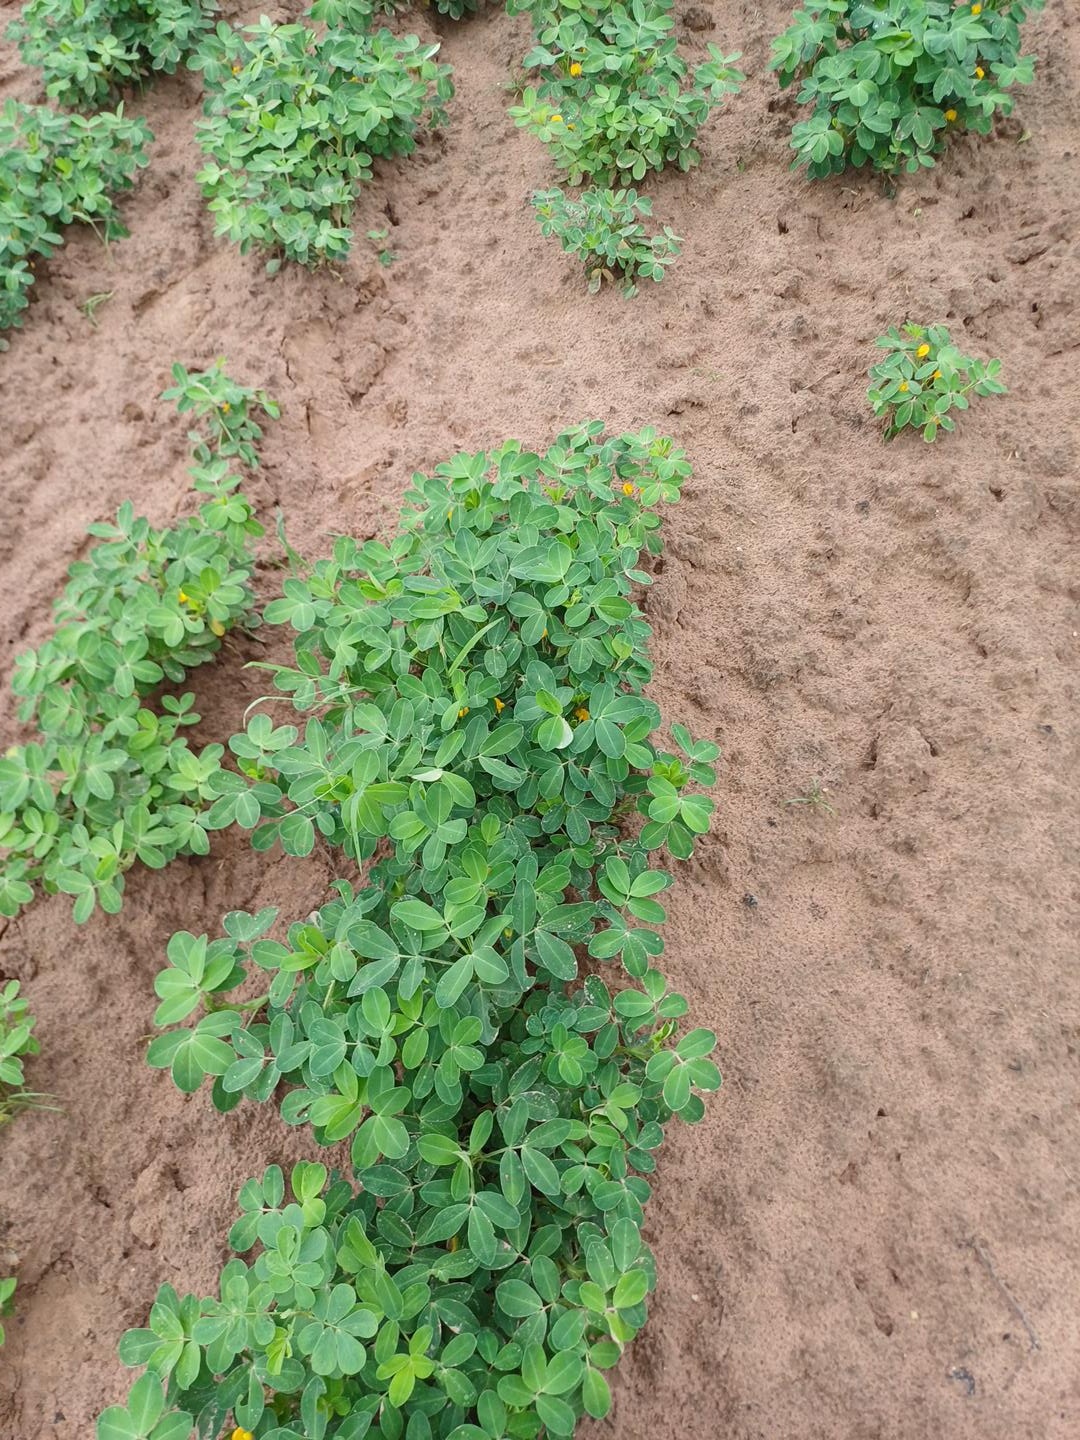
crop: groundnut
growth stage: flowering
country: Senegal
